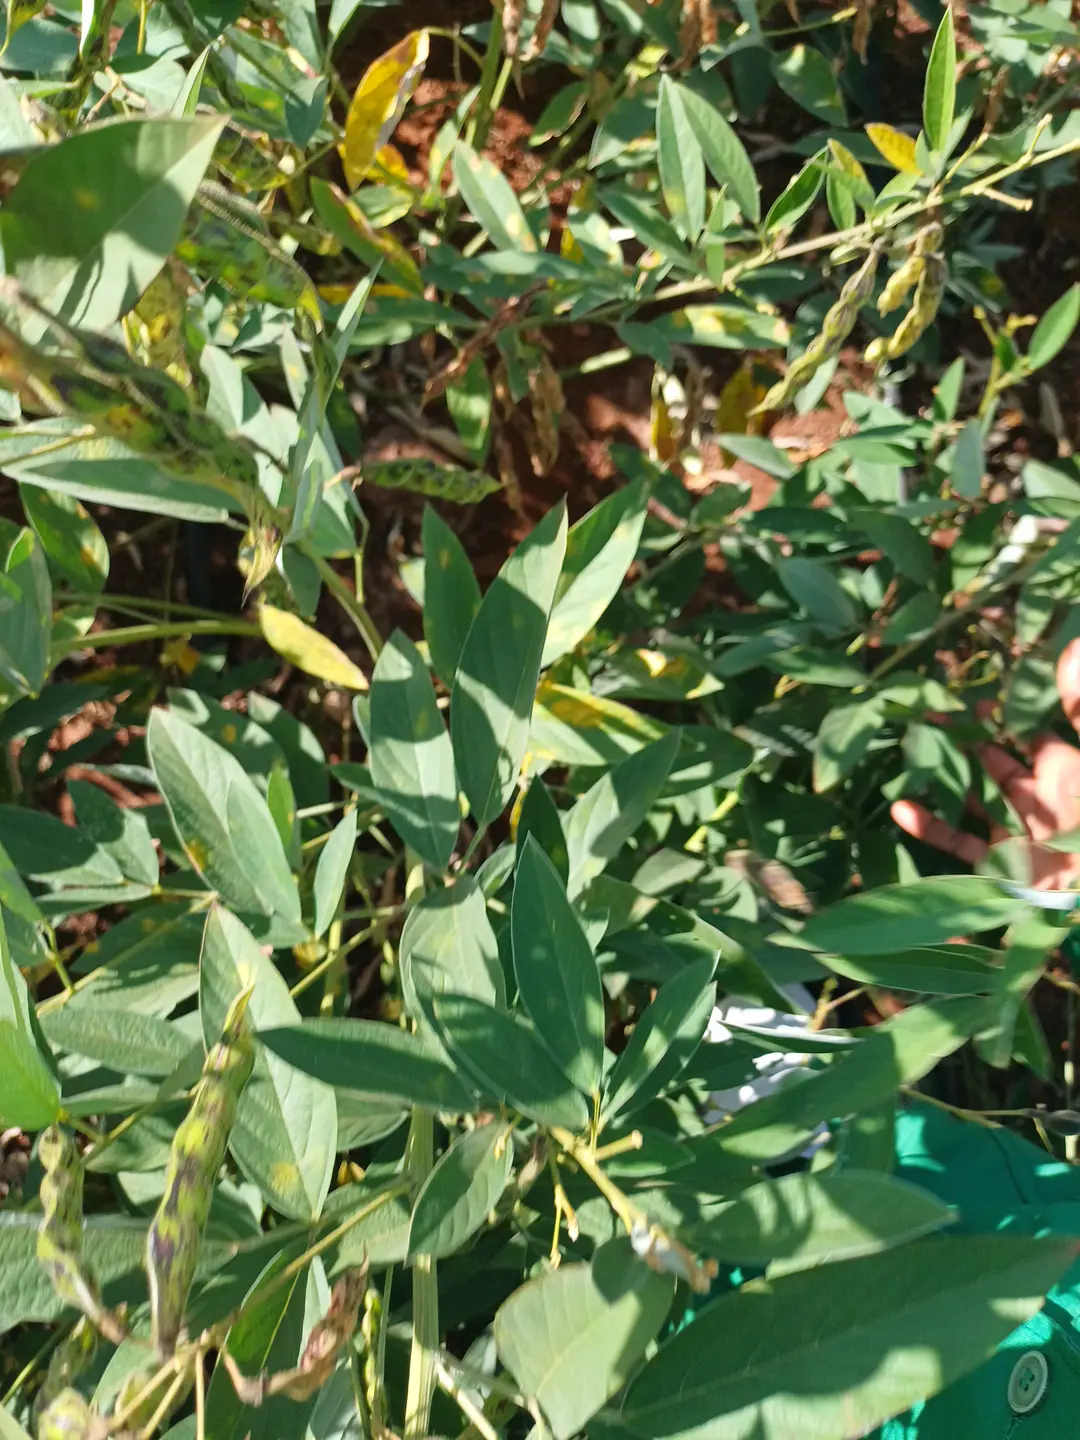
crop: pigeonpea
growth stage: development pod
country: Kenya
